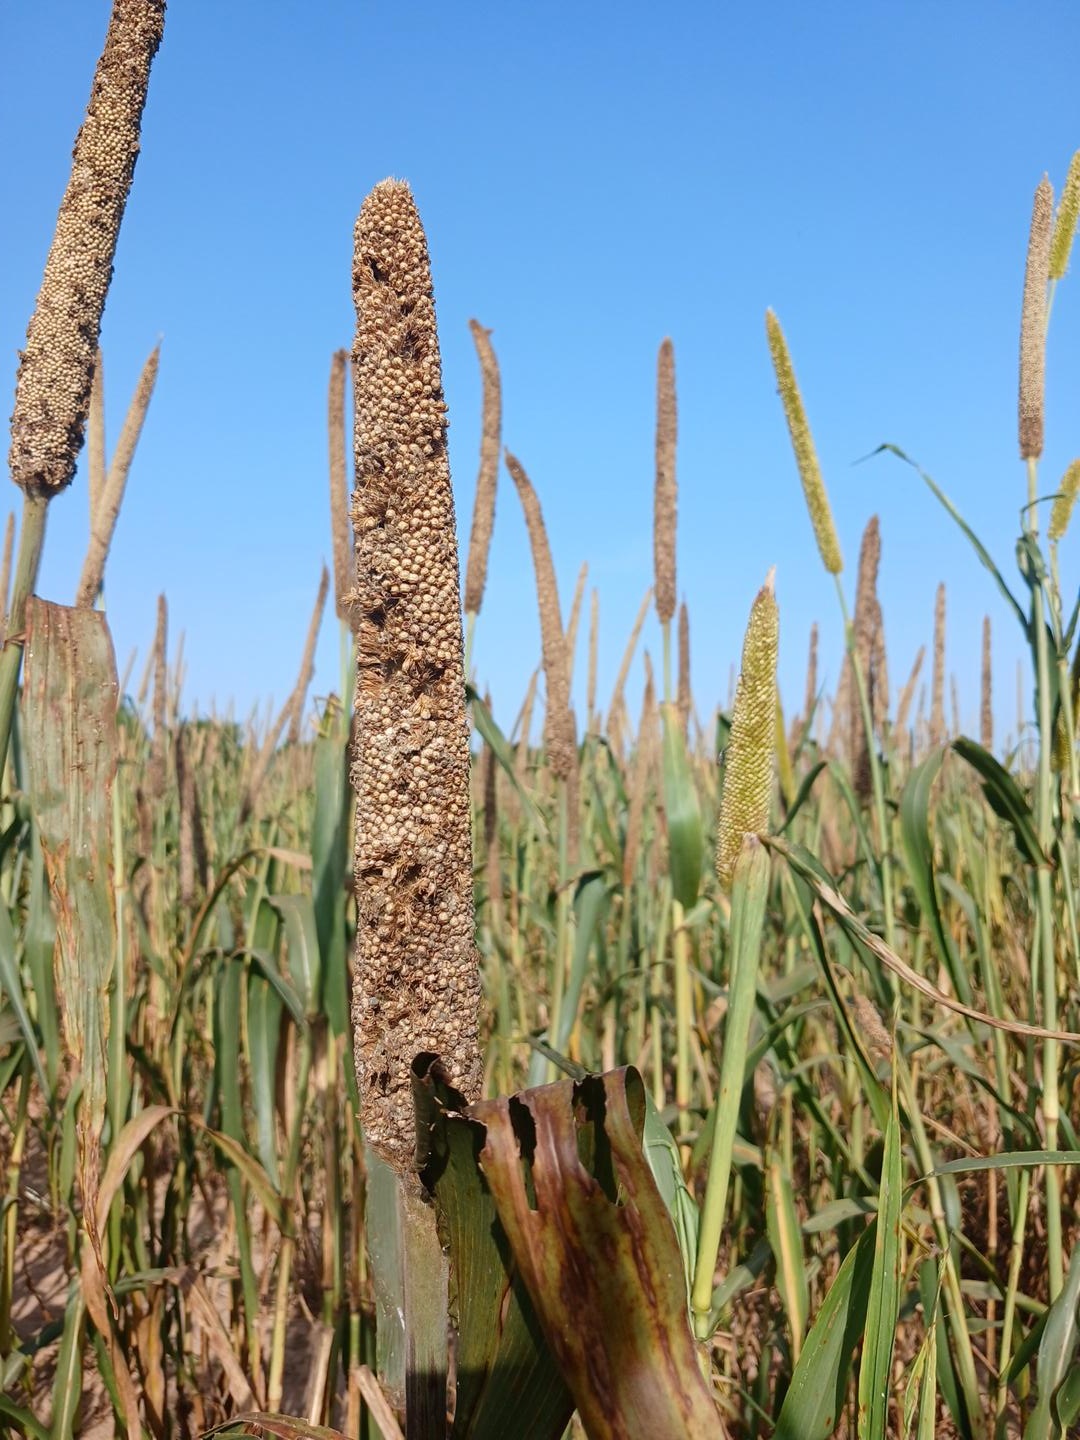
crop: pearl millet
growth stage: maturity
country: Senegal
